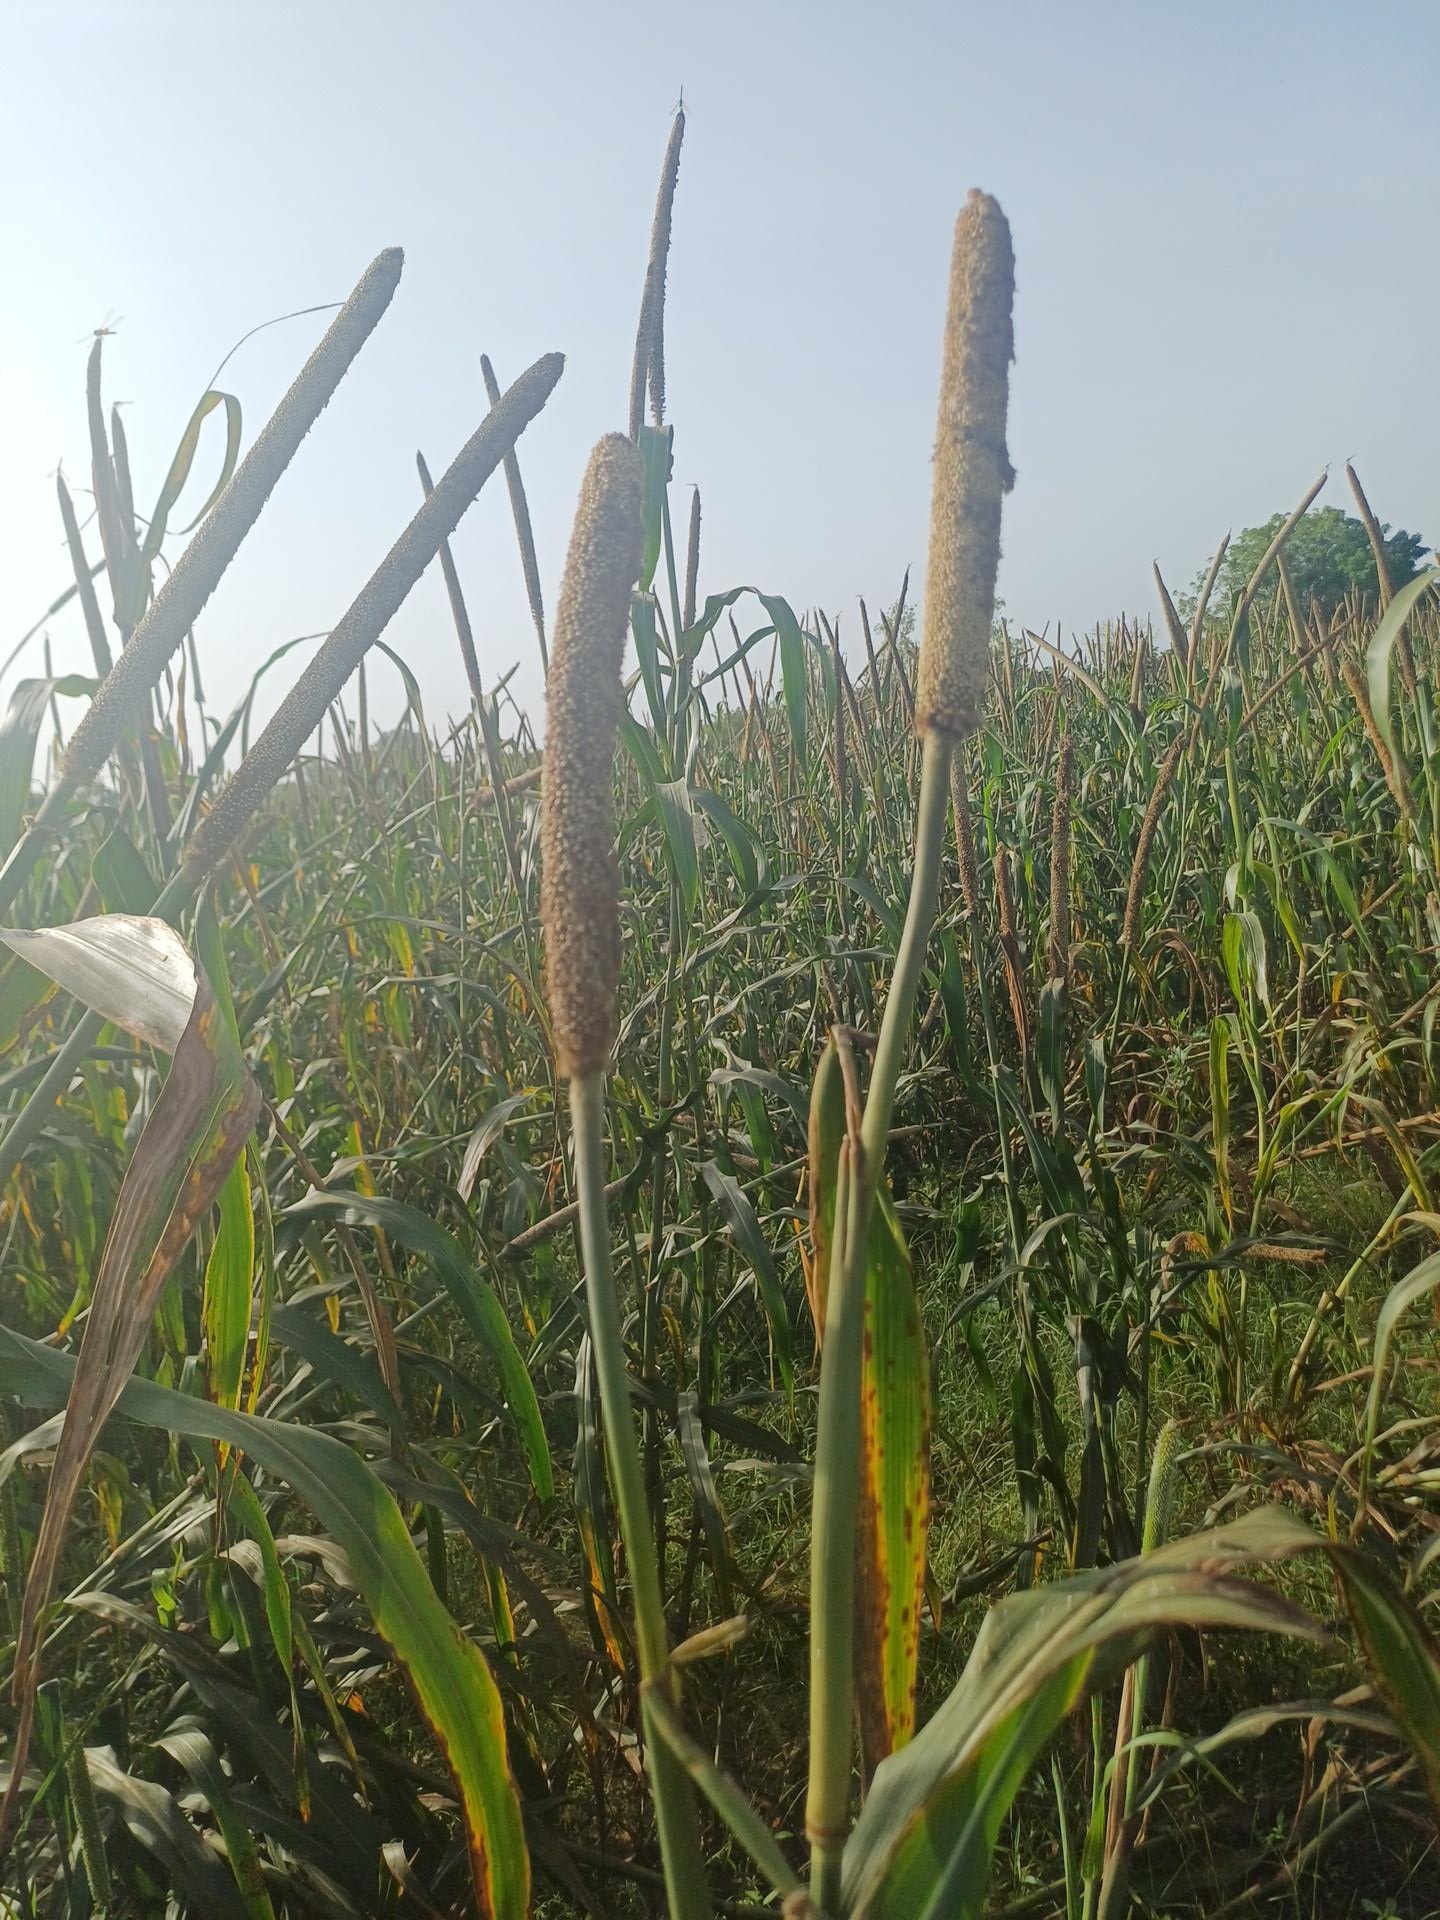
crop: pearl millet
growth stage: filling grain
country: Senegal
